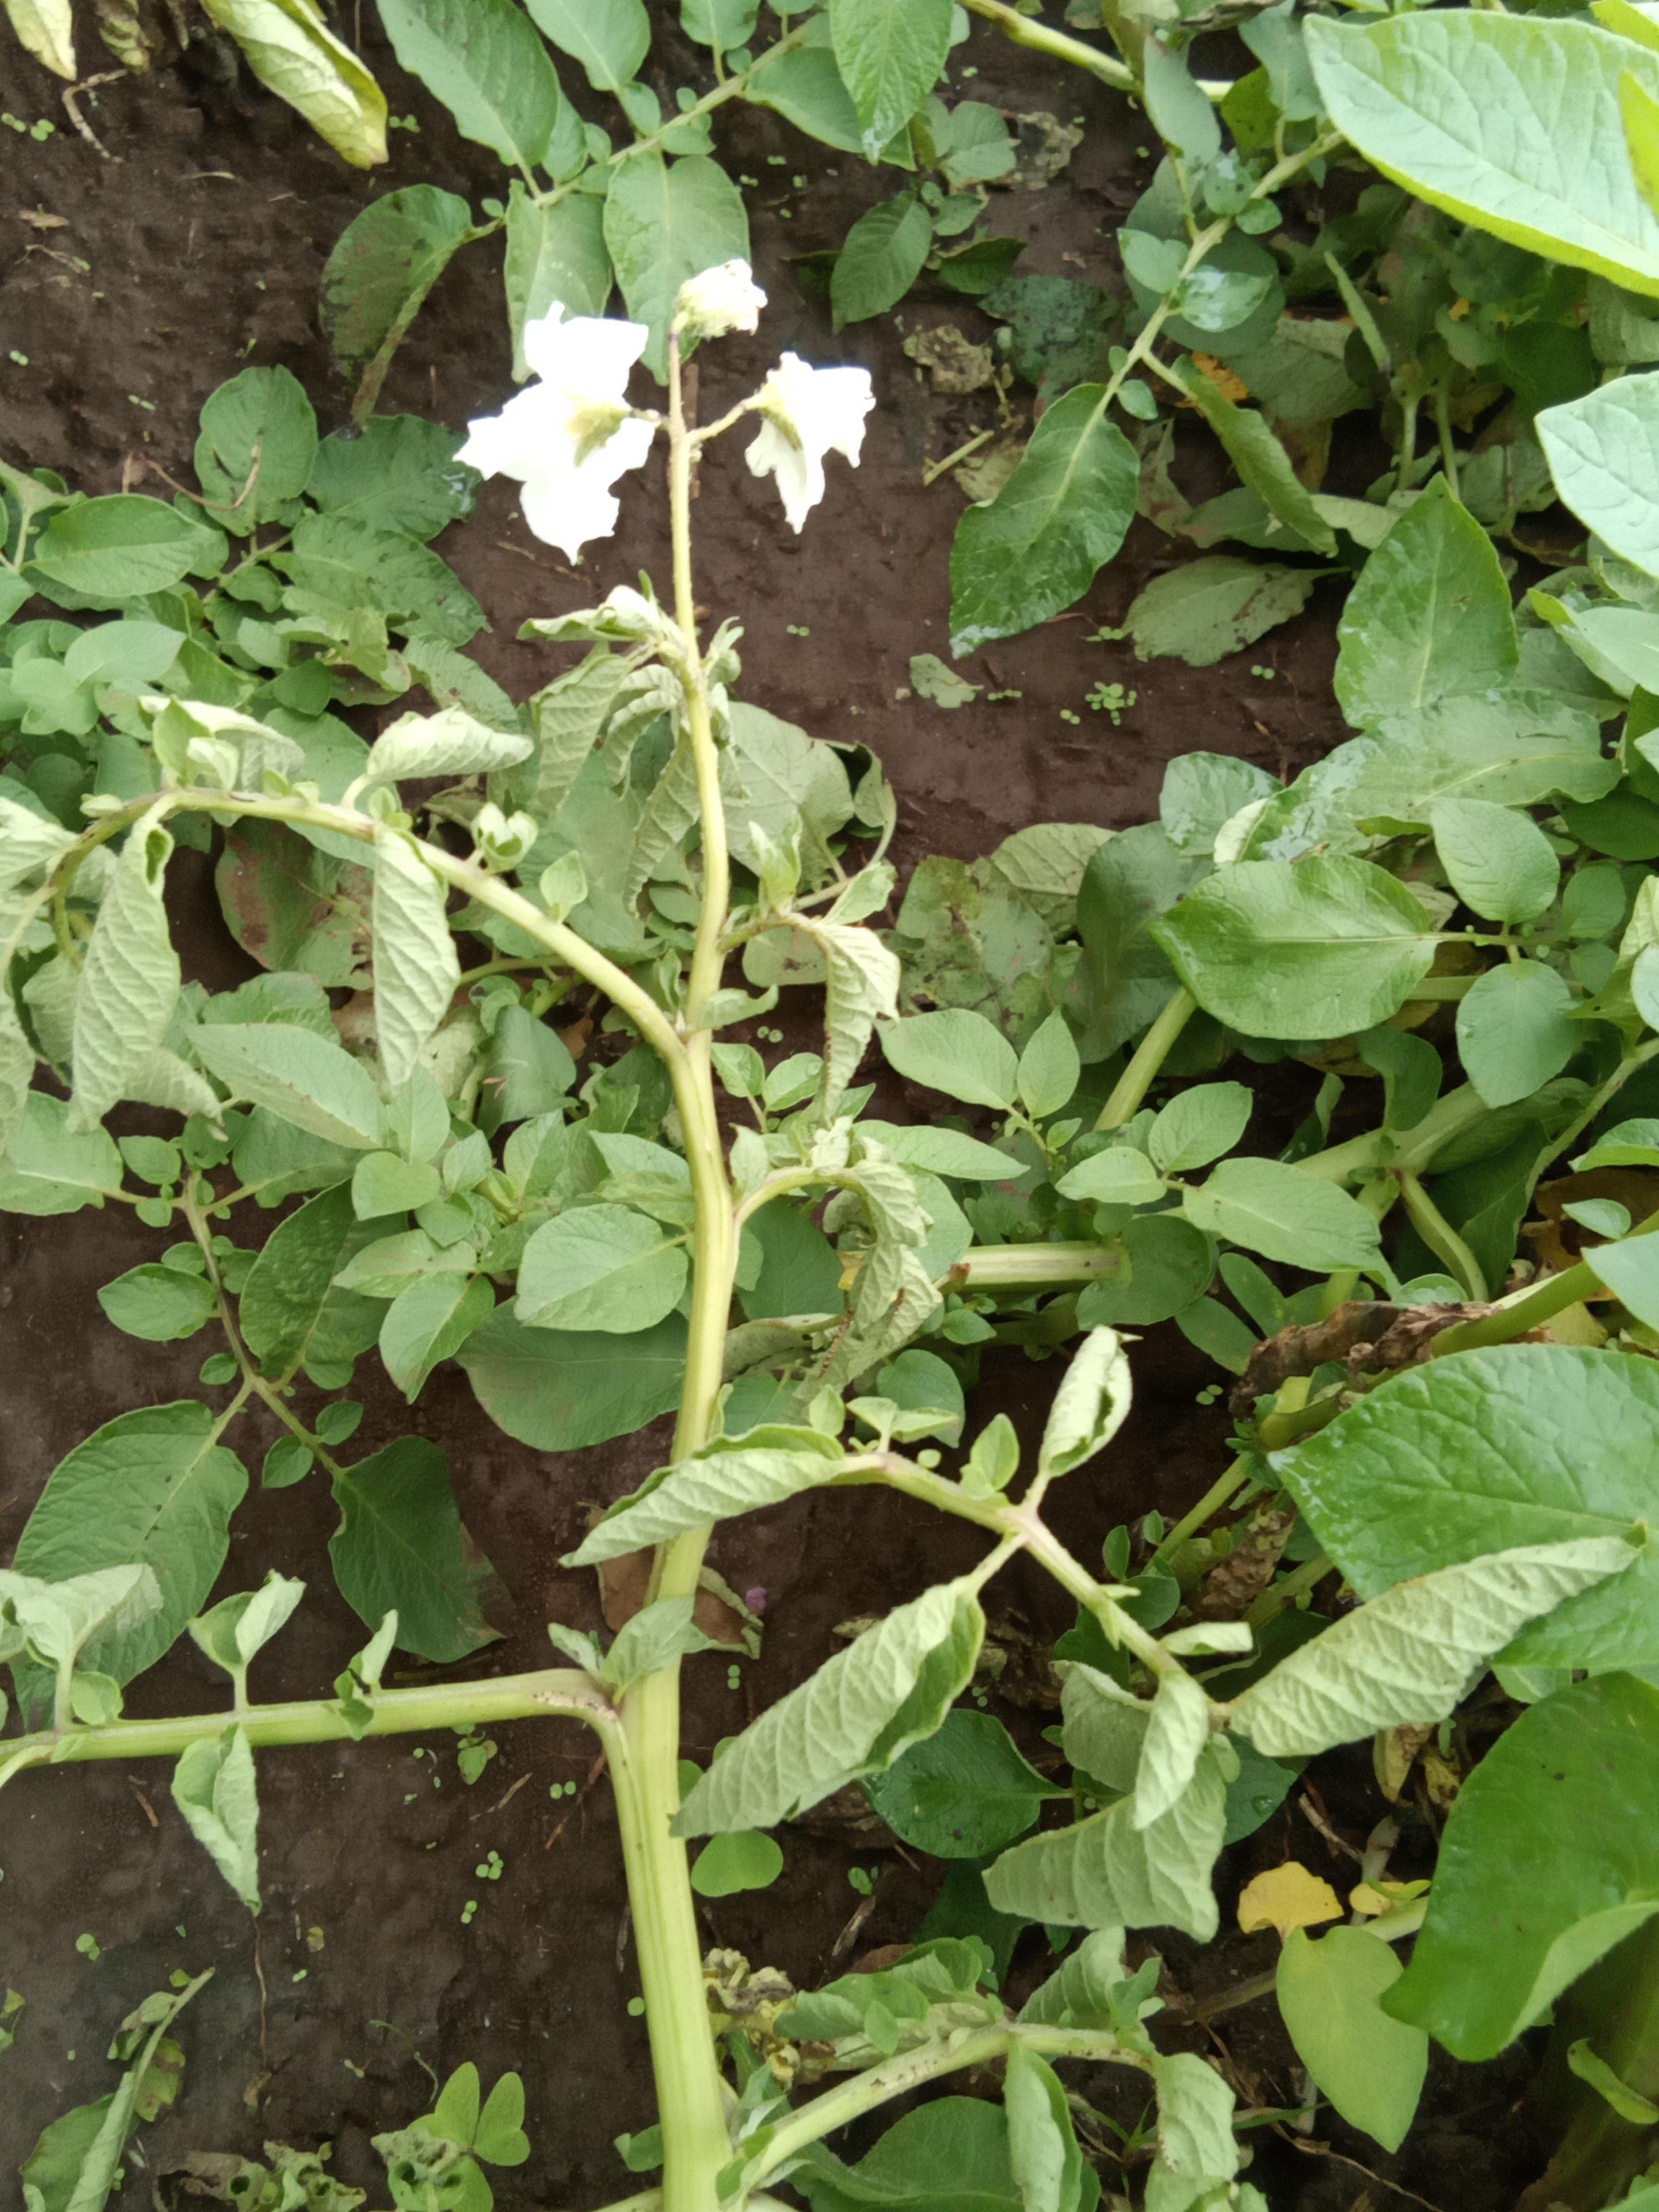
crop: potato
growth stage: flowering
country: Kenya
